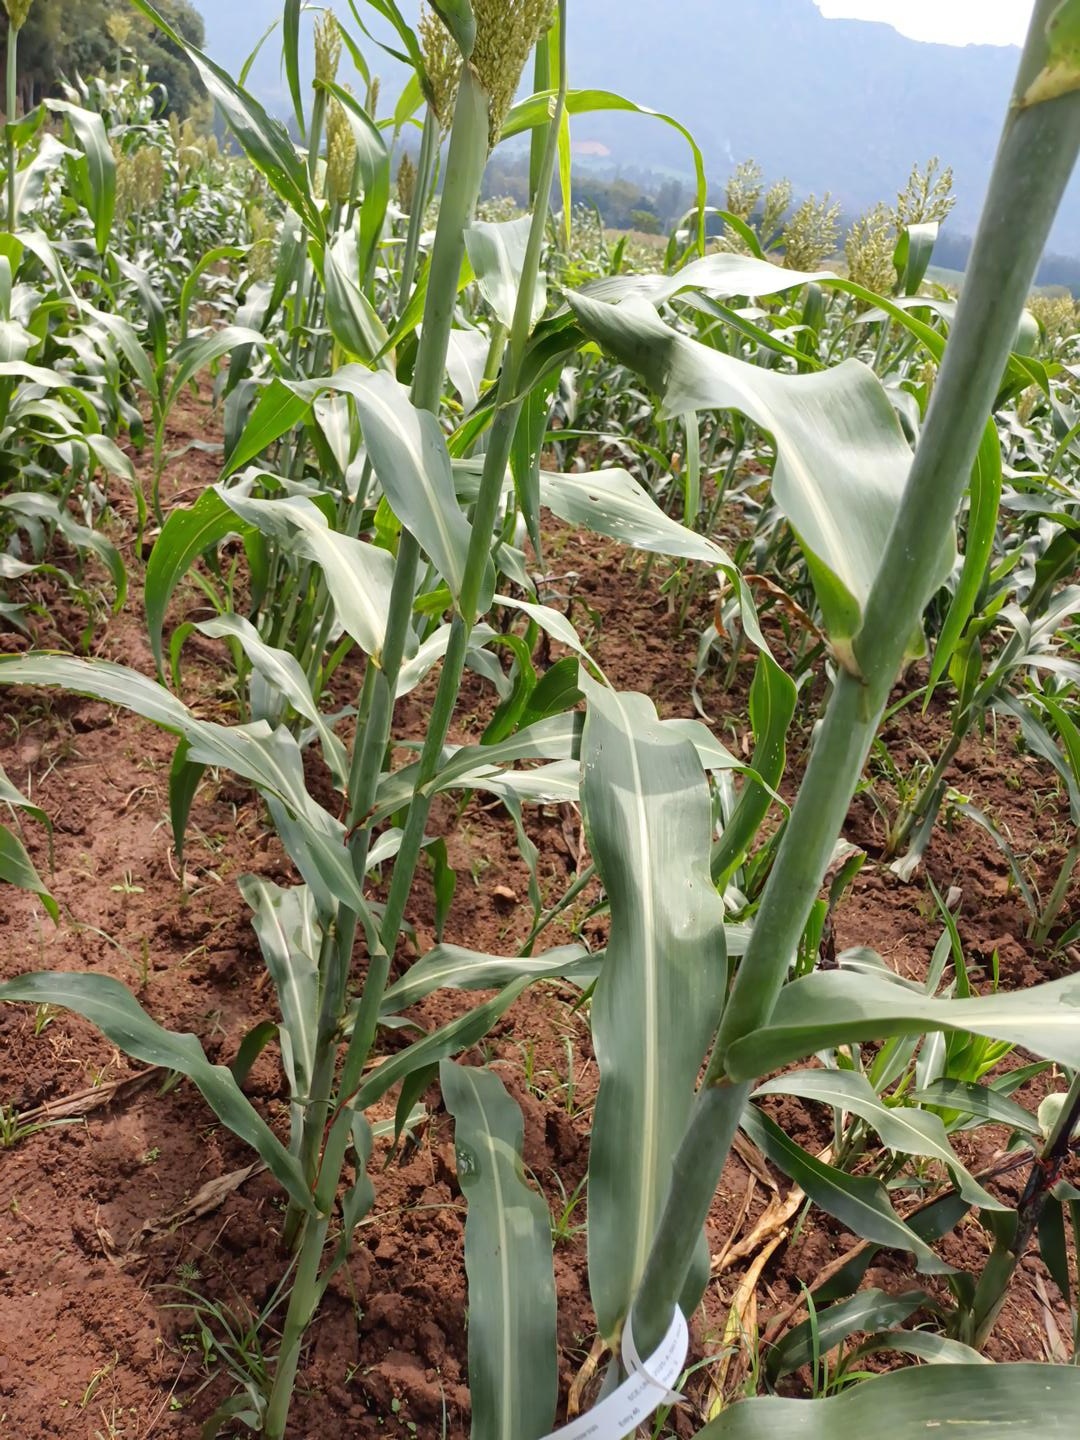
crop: sorghum
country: Kenya
